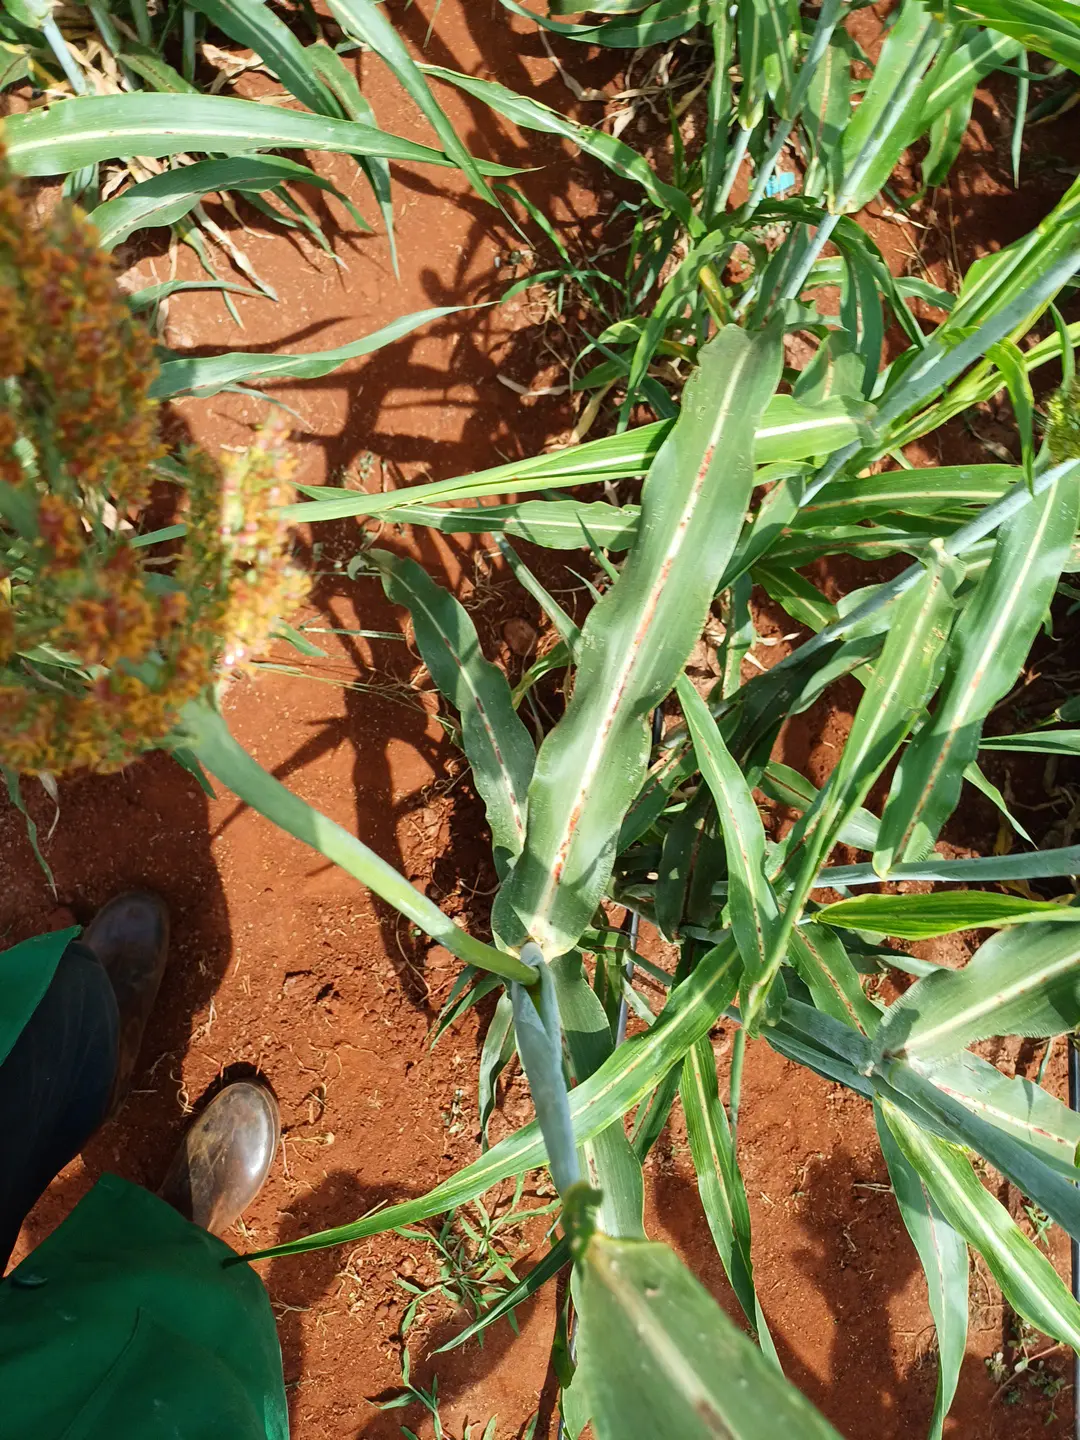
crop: sorghum
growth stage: flowering
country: Kenya
